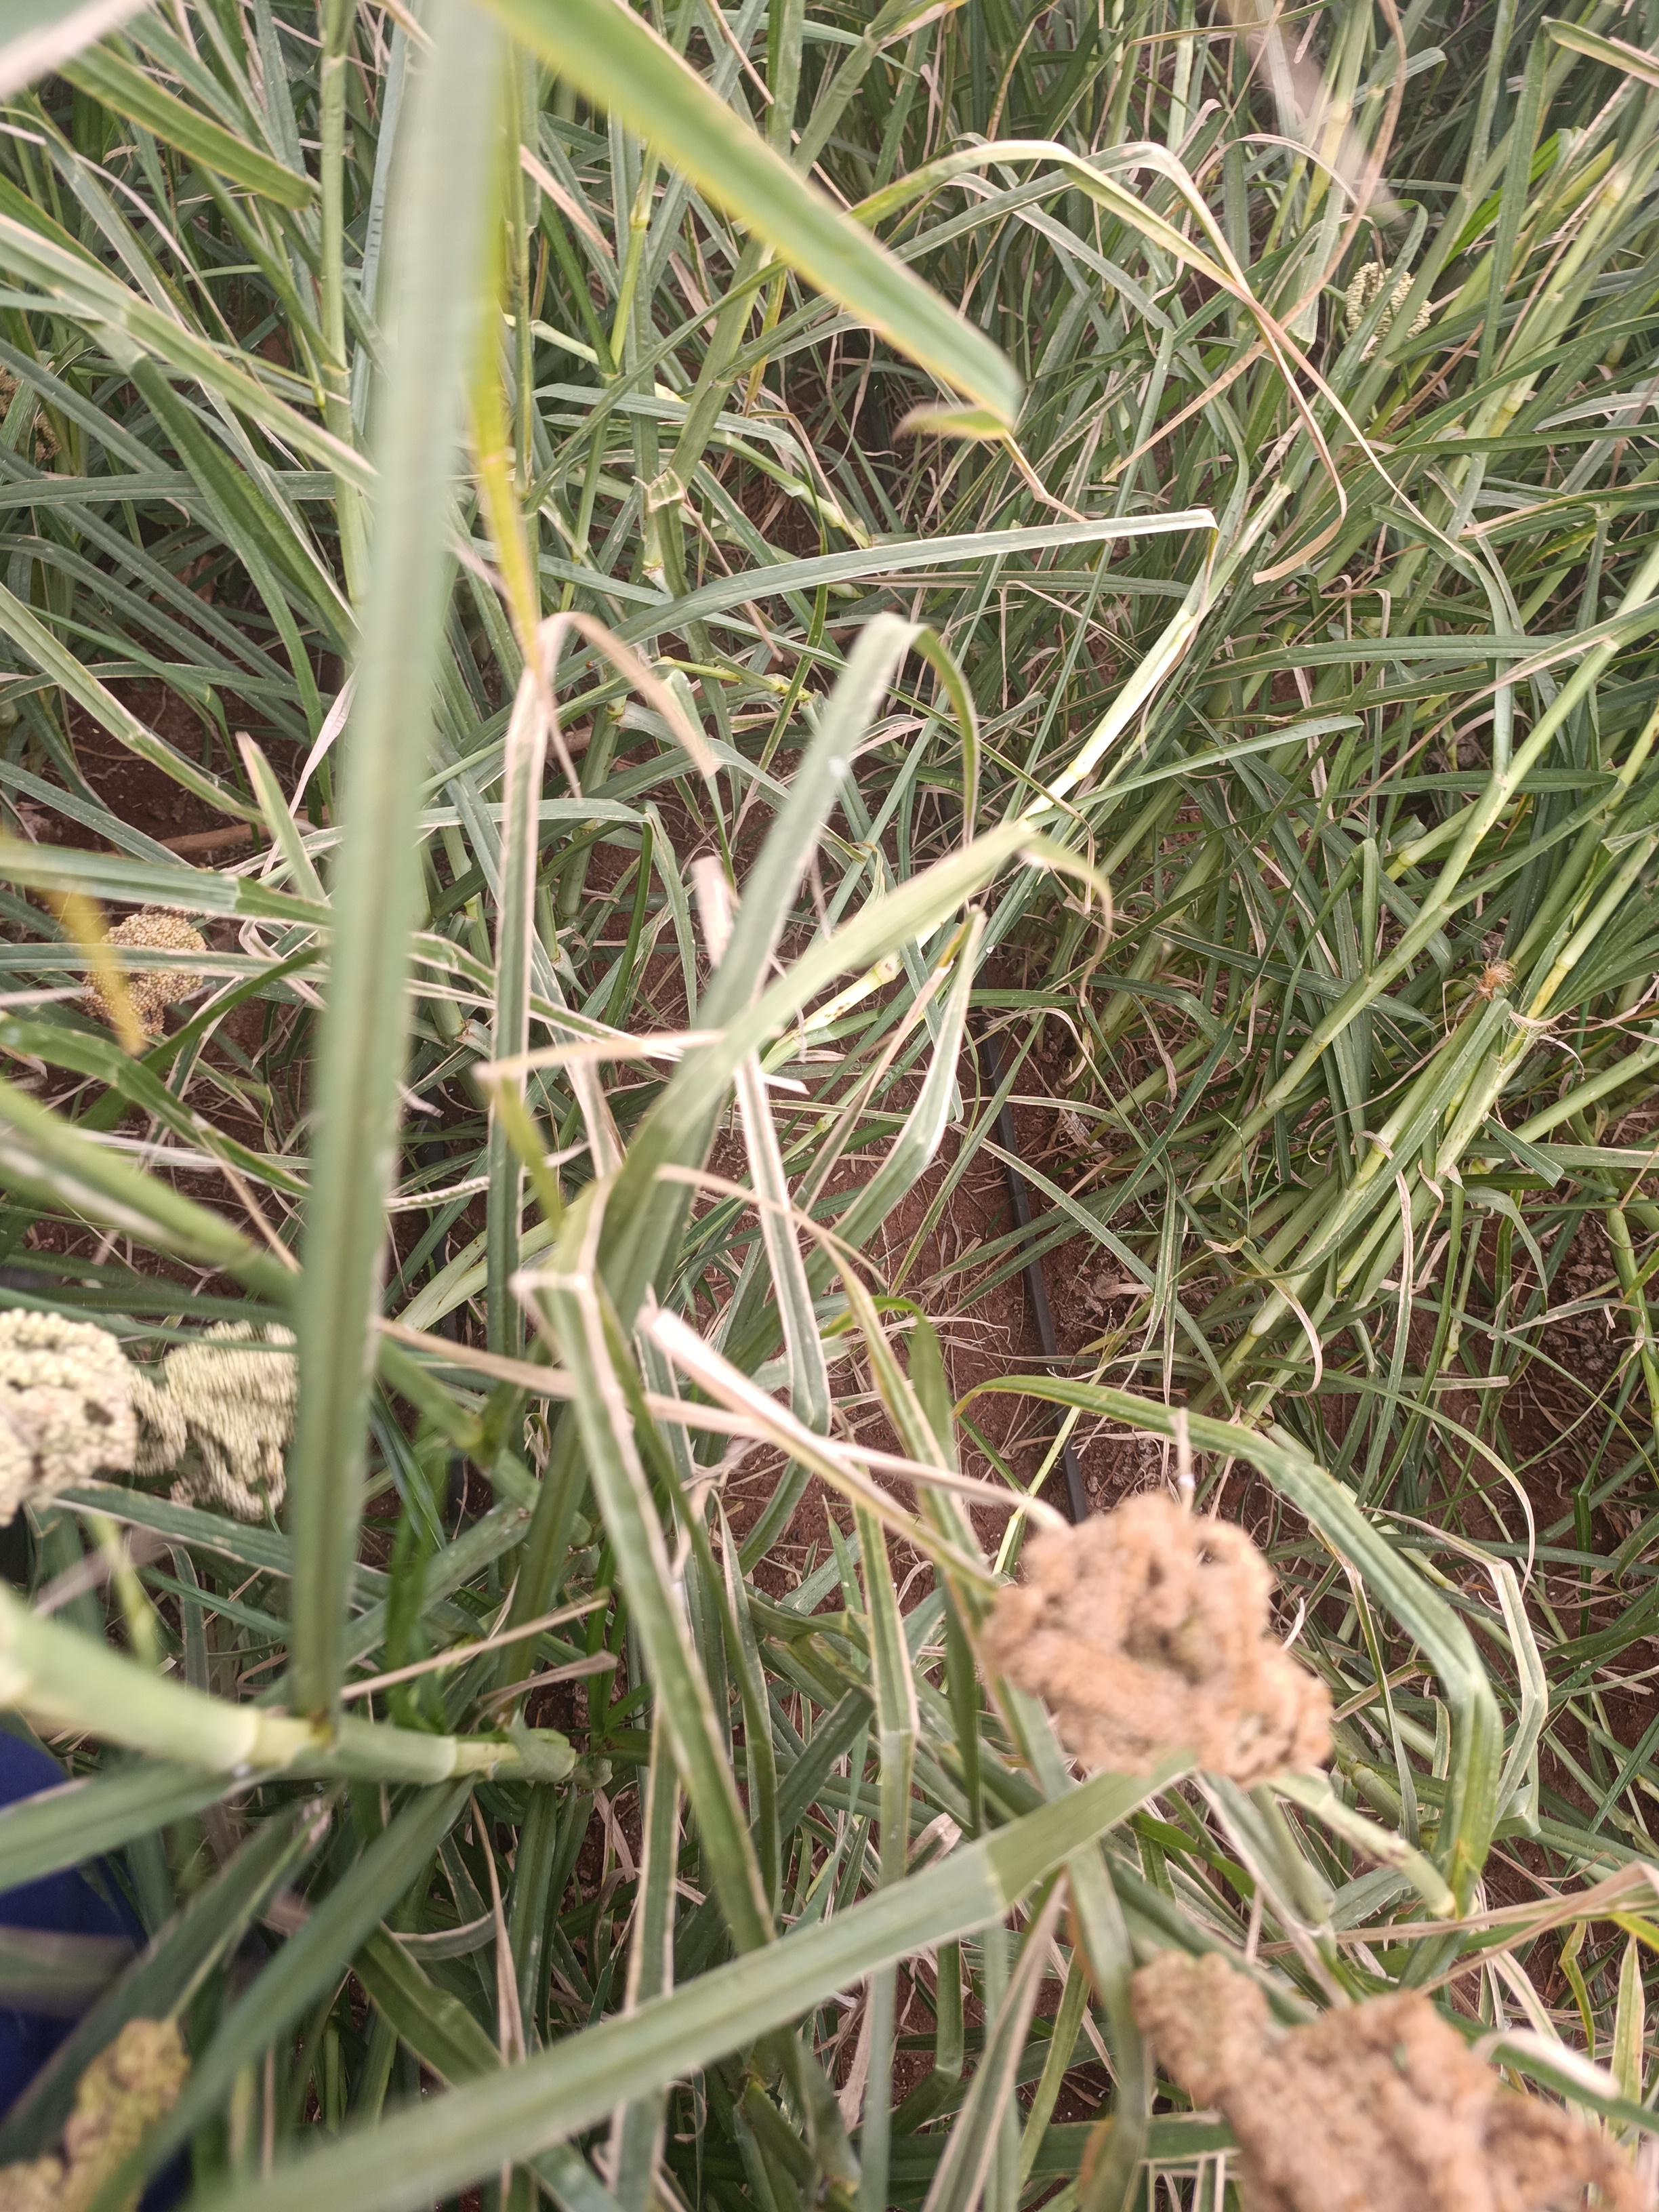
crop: finger millet
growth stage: filling grain
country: Kenya
